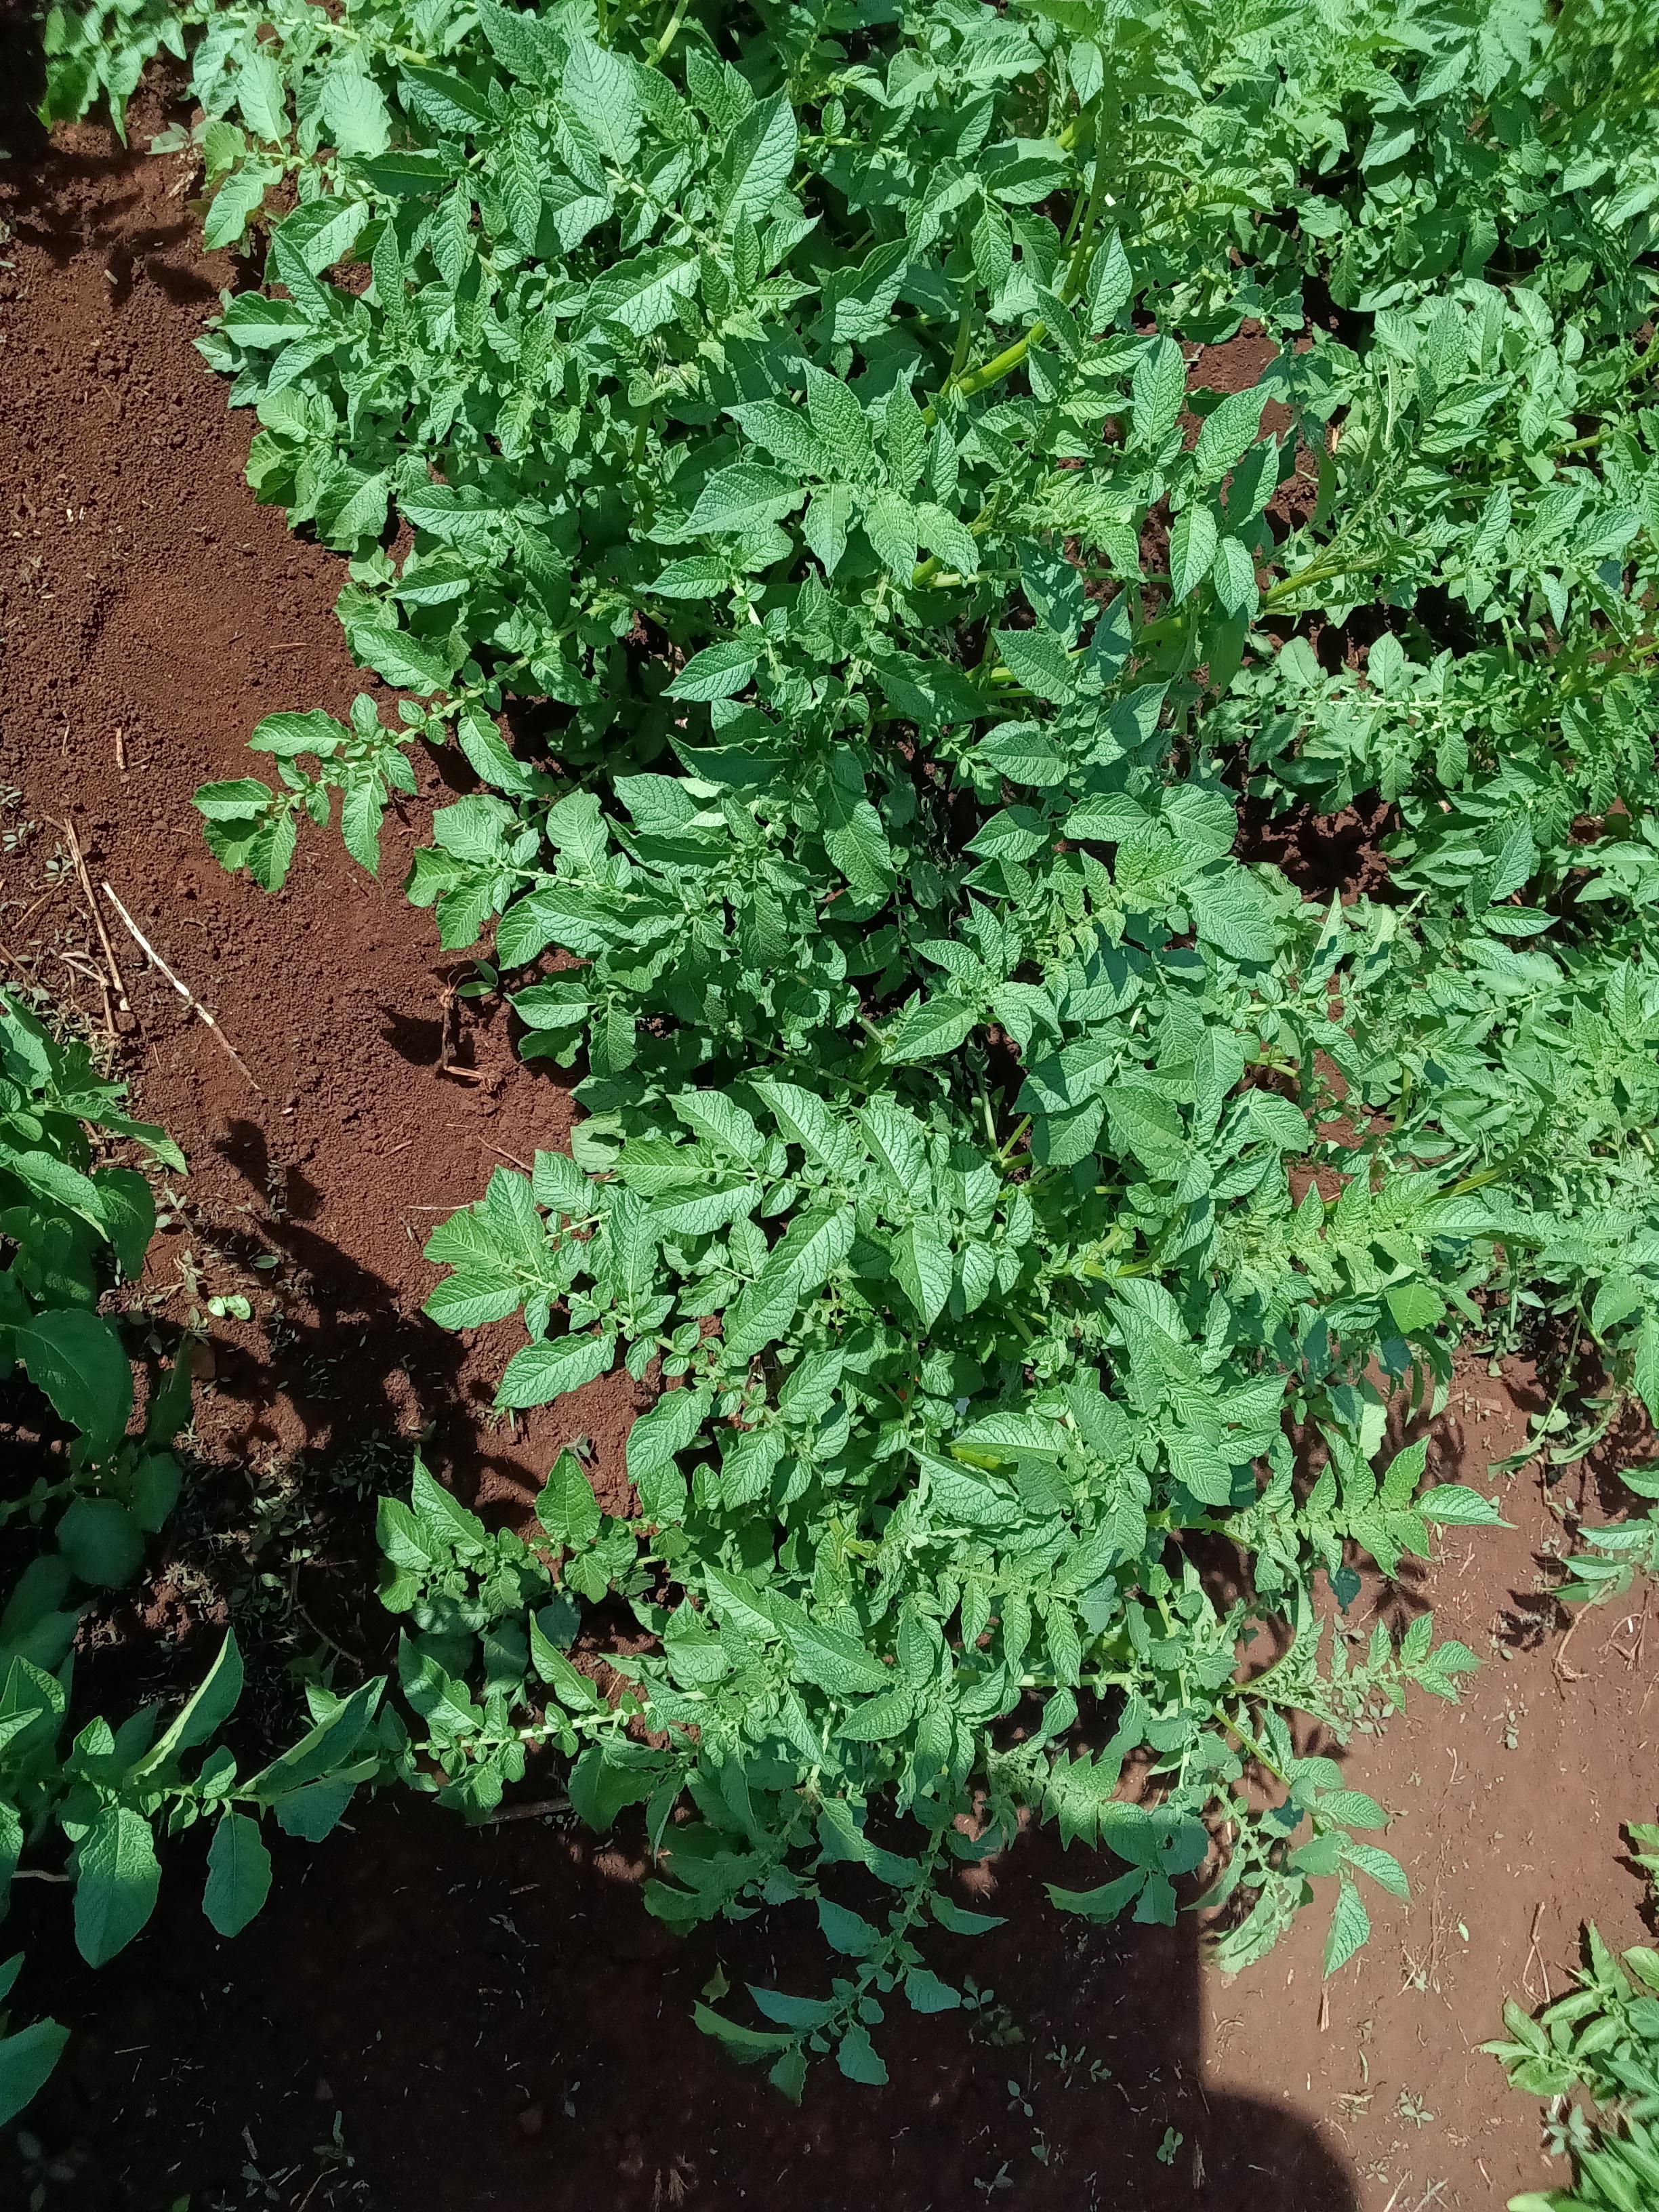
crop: potato
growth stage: vegetative
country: Kenya
